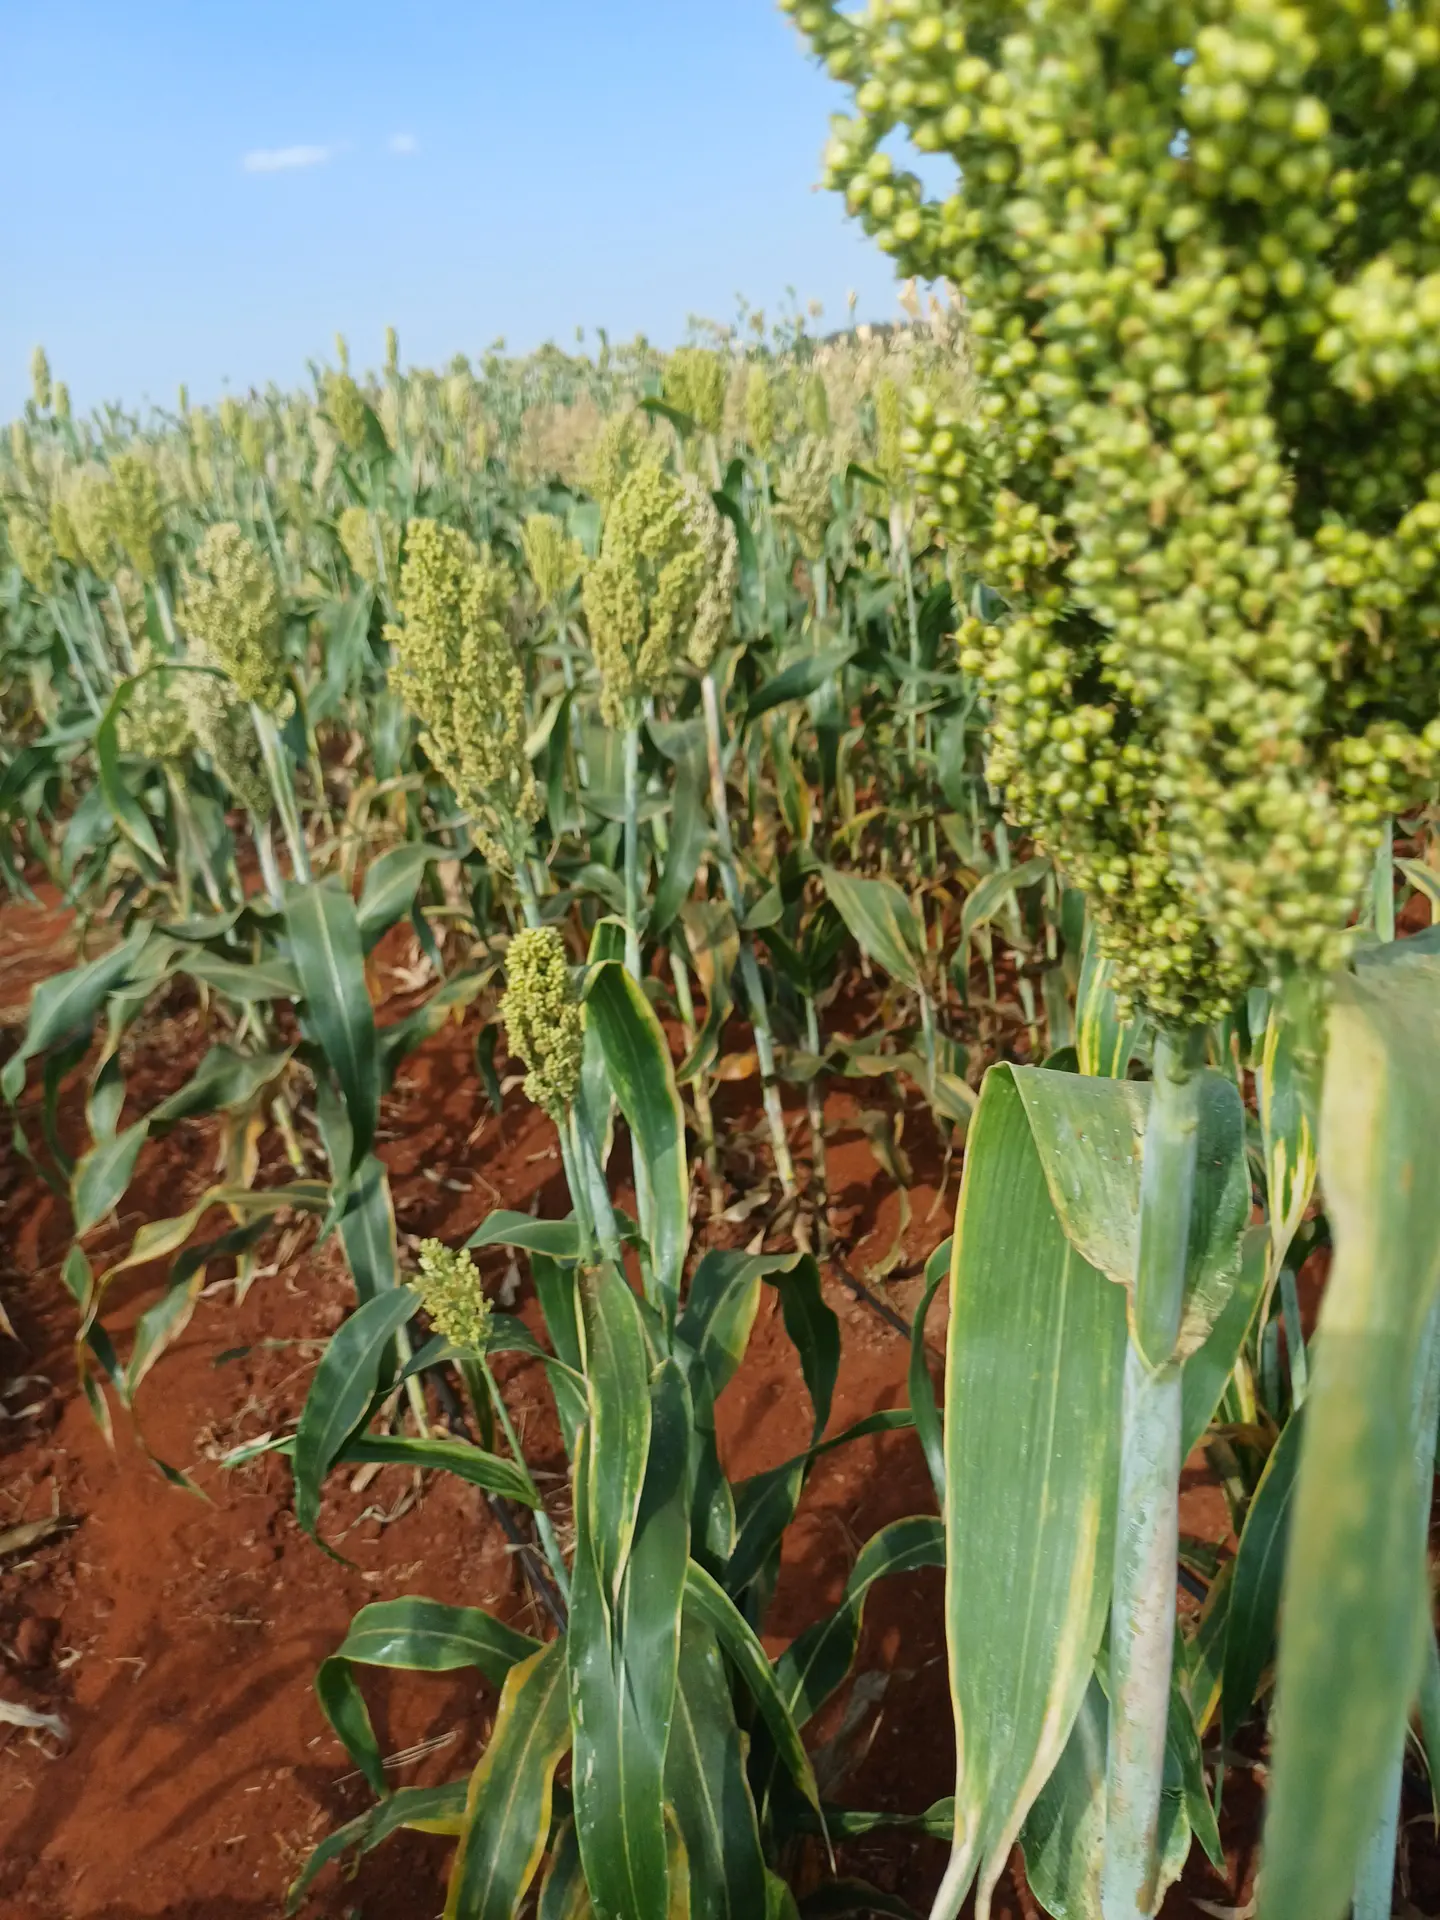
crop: sorghum
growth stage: filling grain
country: Kenya
